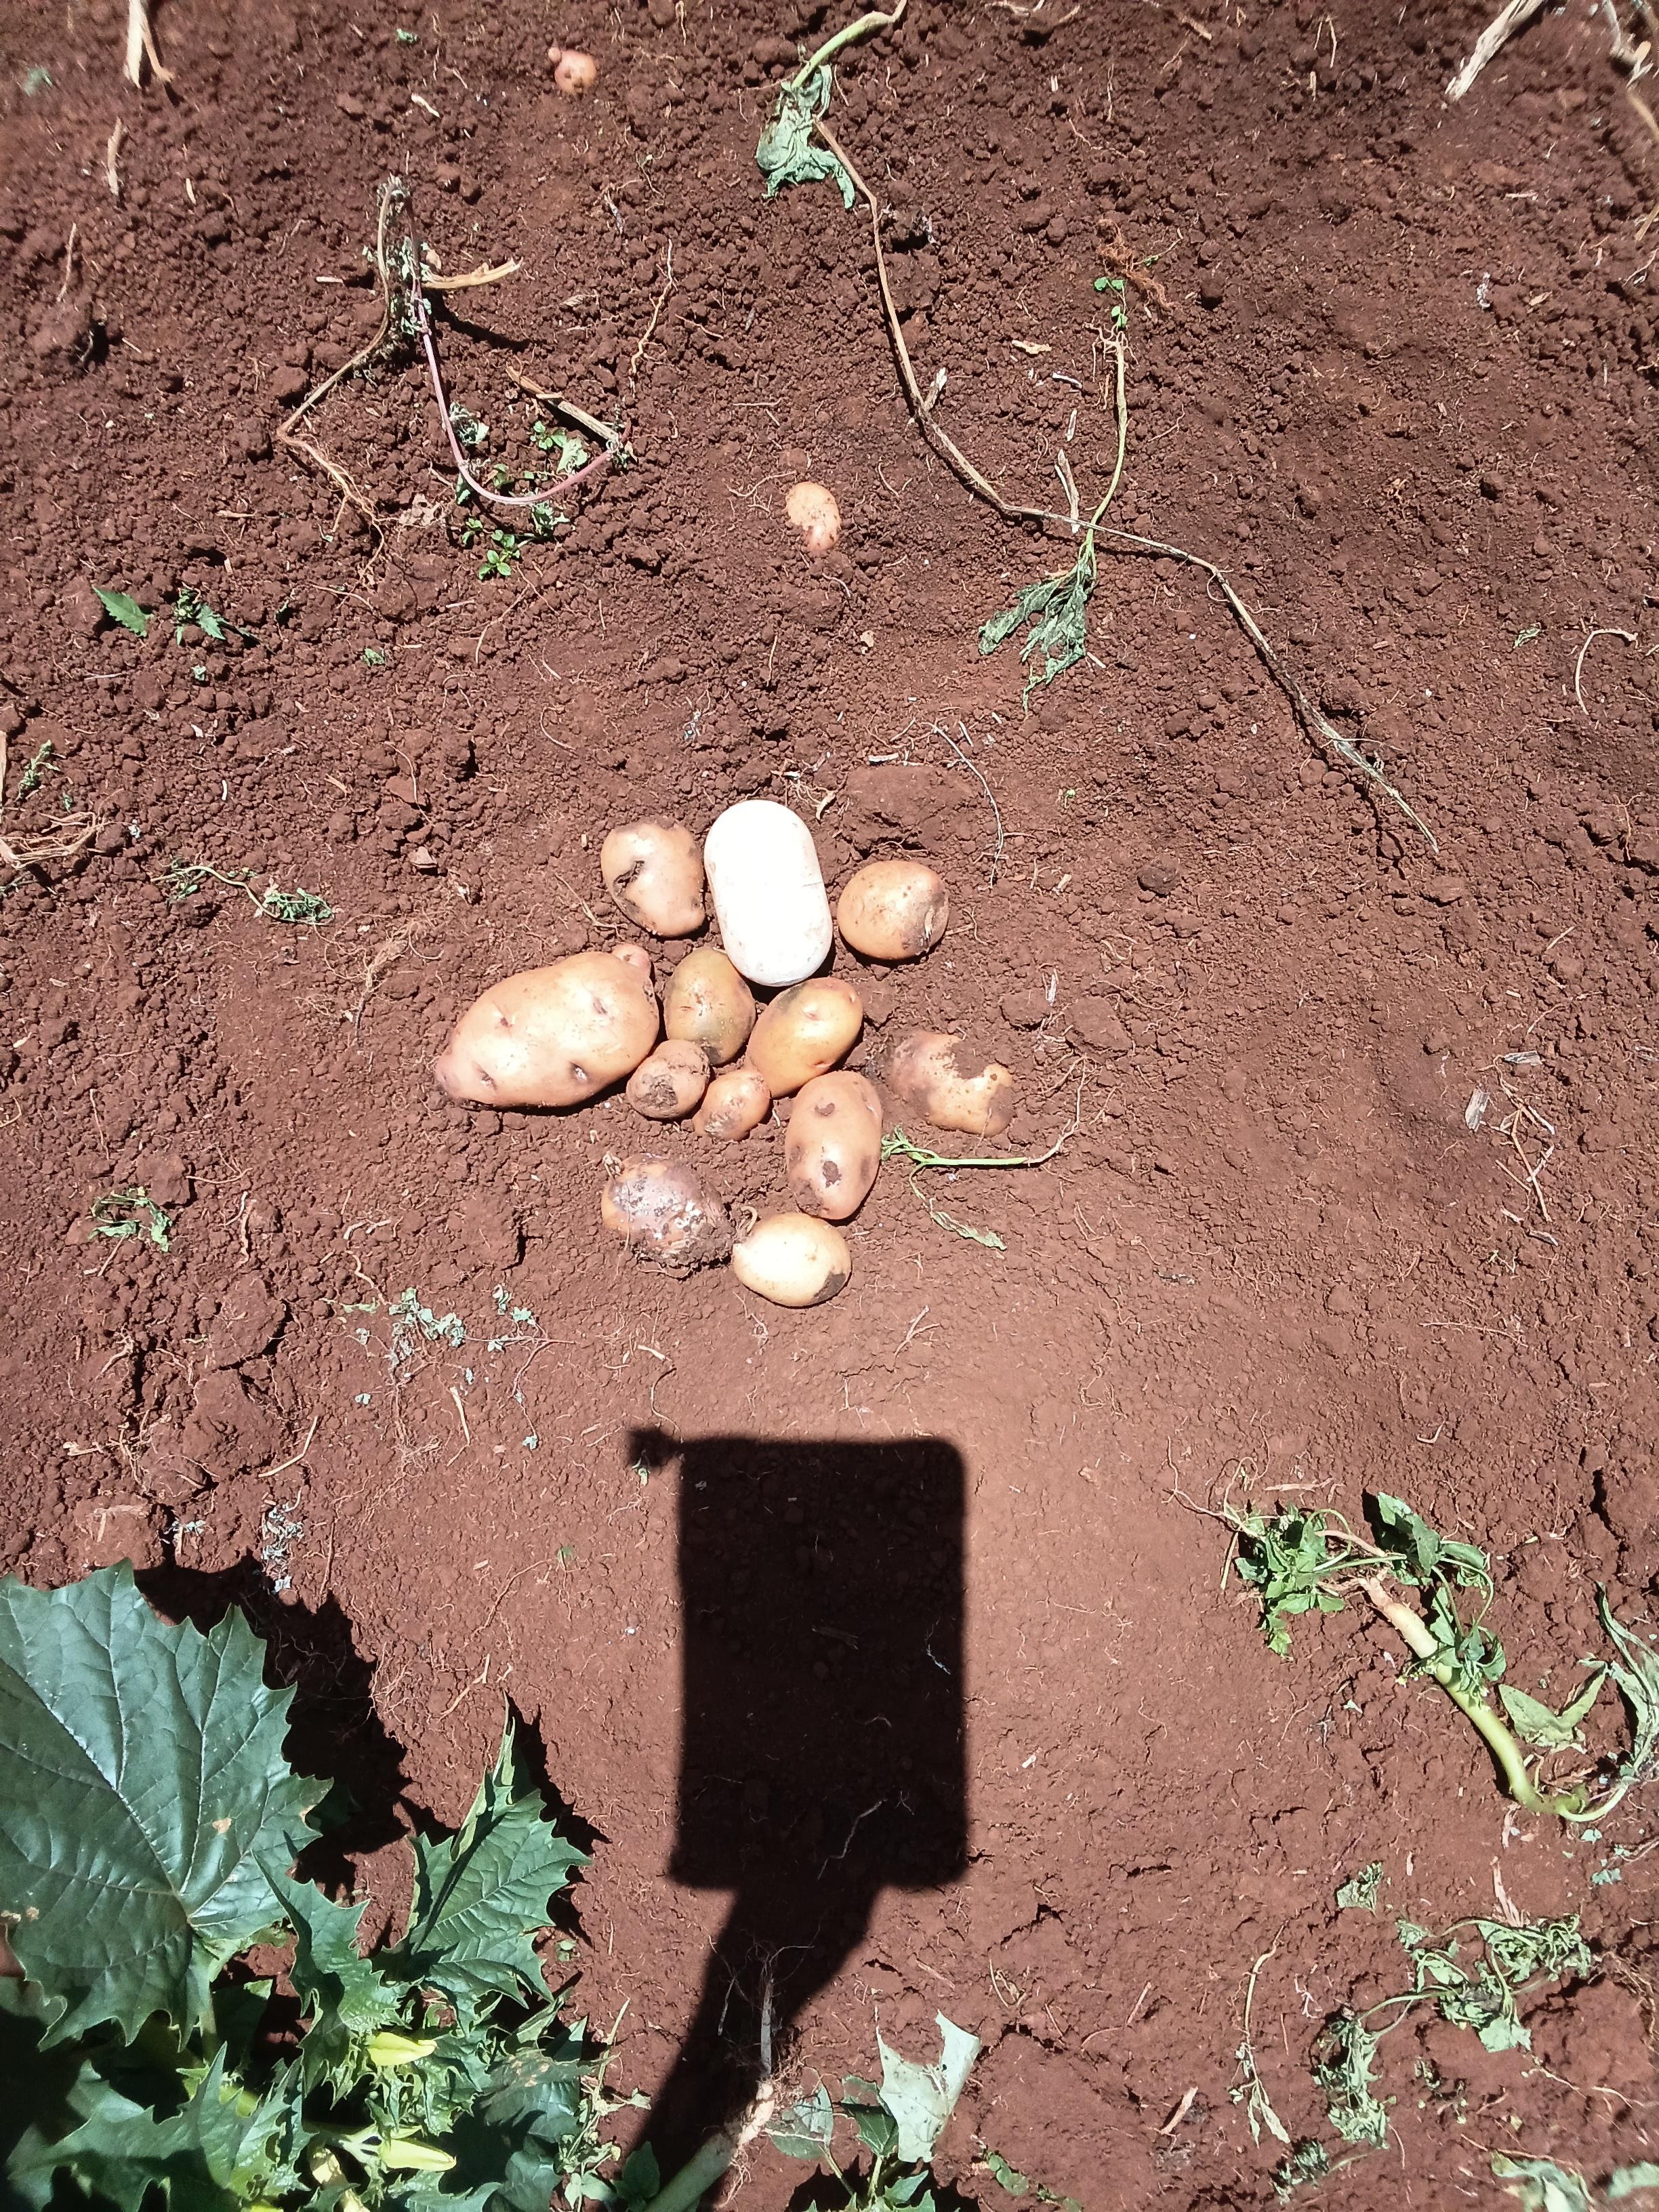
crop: potato
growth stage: harvest
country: Kenya
